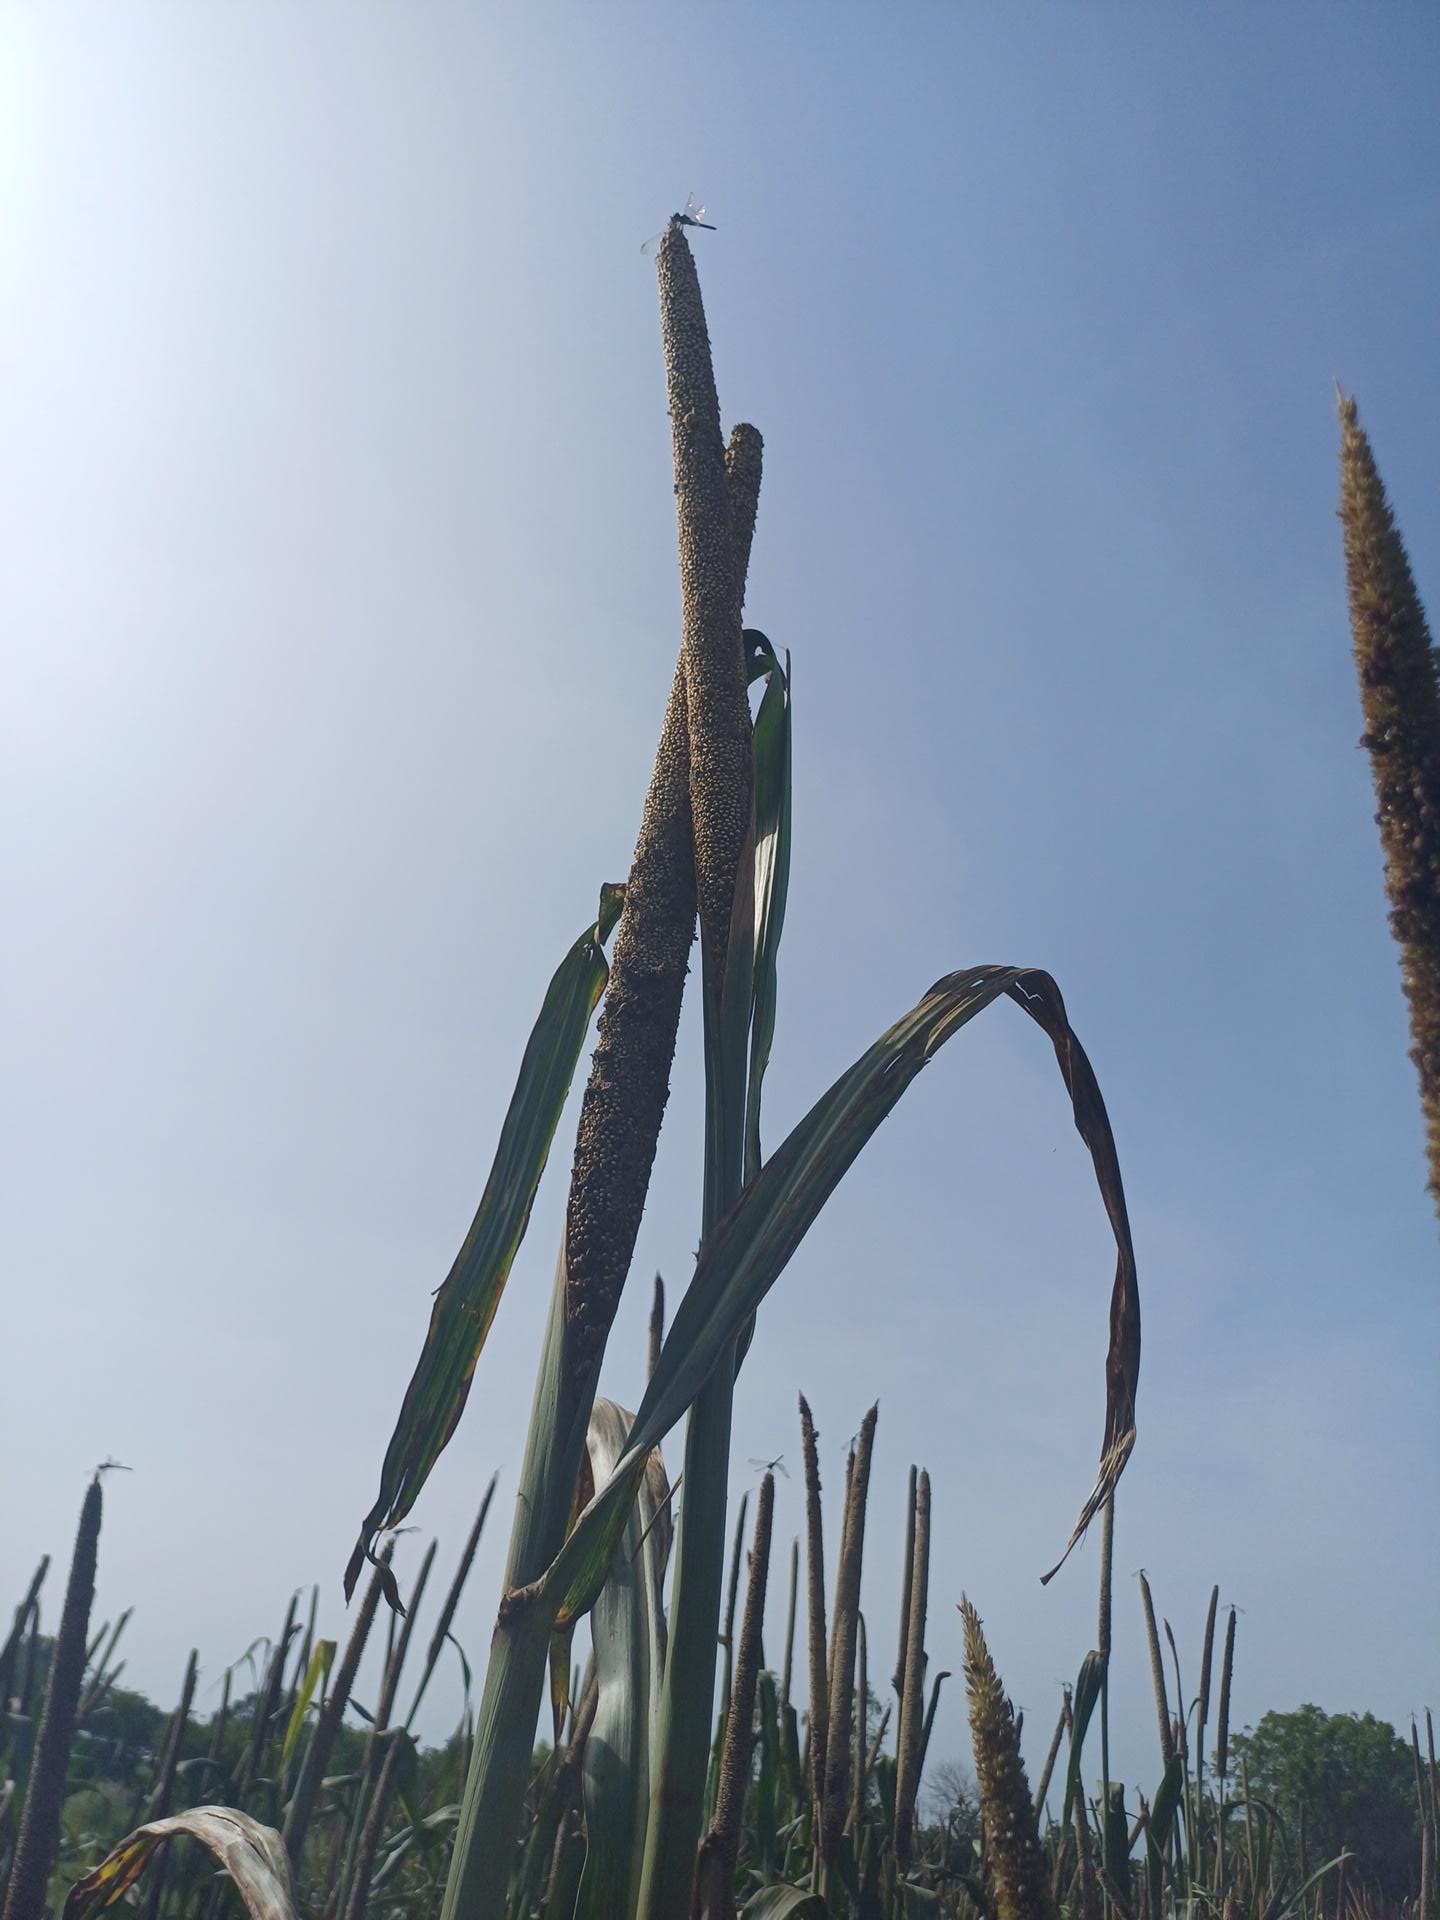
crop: pearl millet
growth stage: filling grain
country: Senegal
